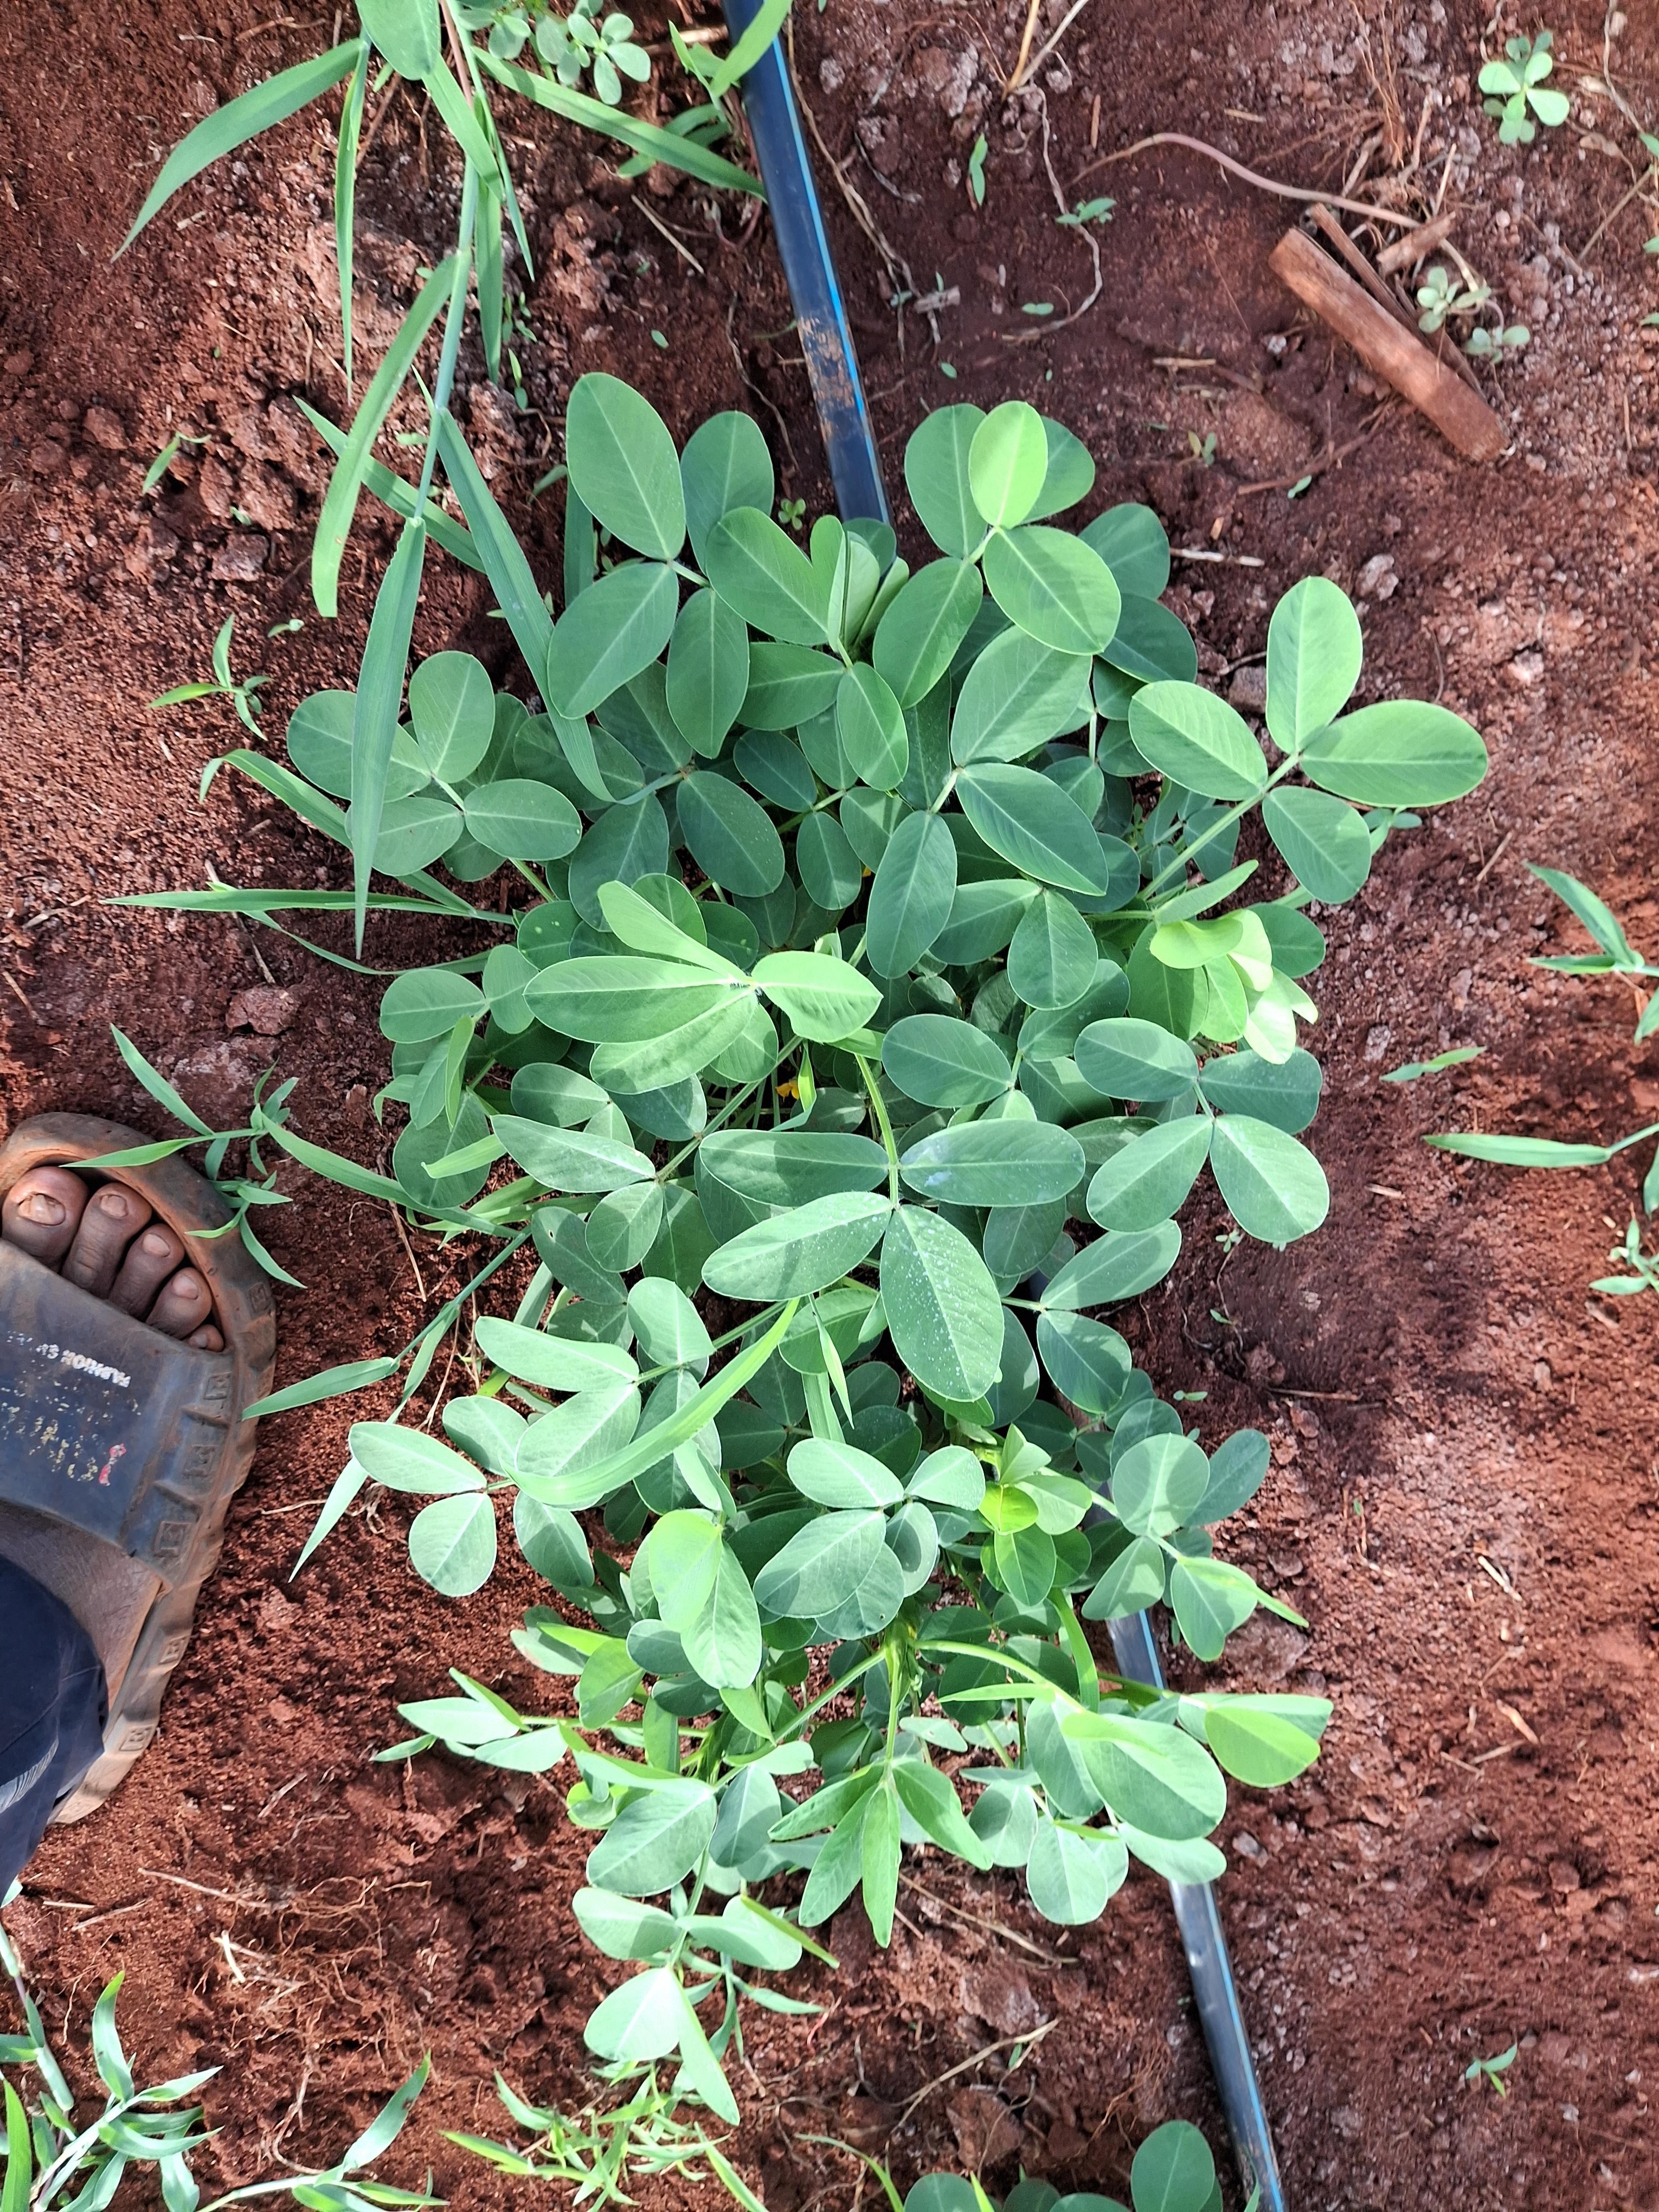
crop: groundnut
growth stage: flowering
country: Kenya
